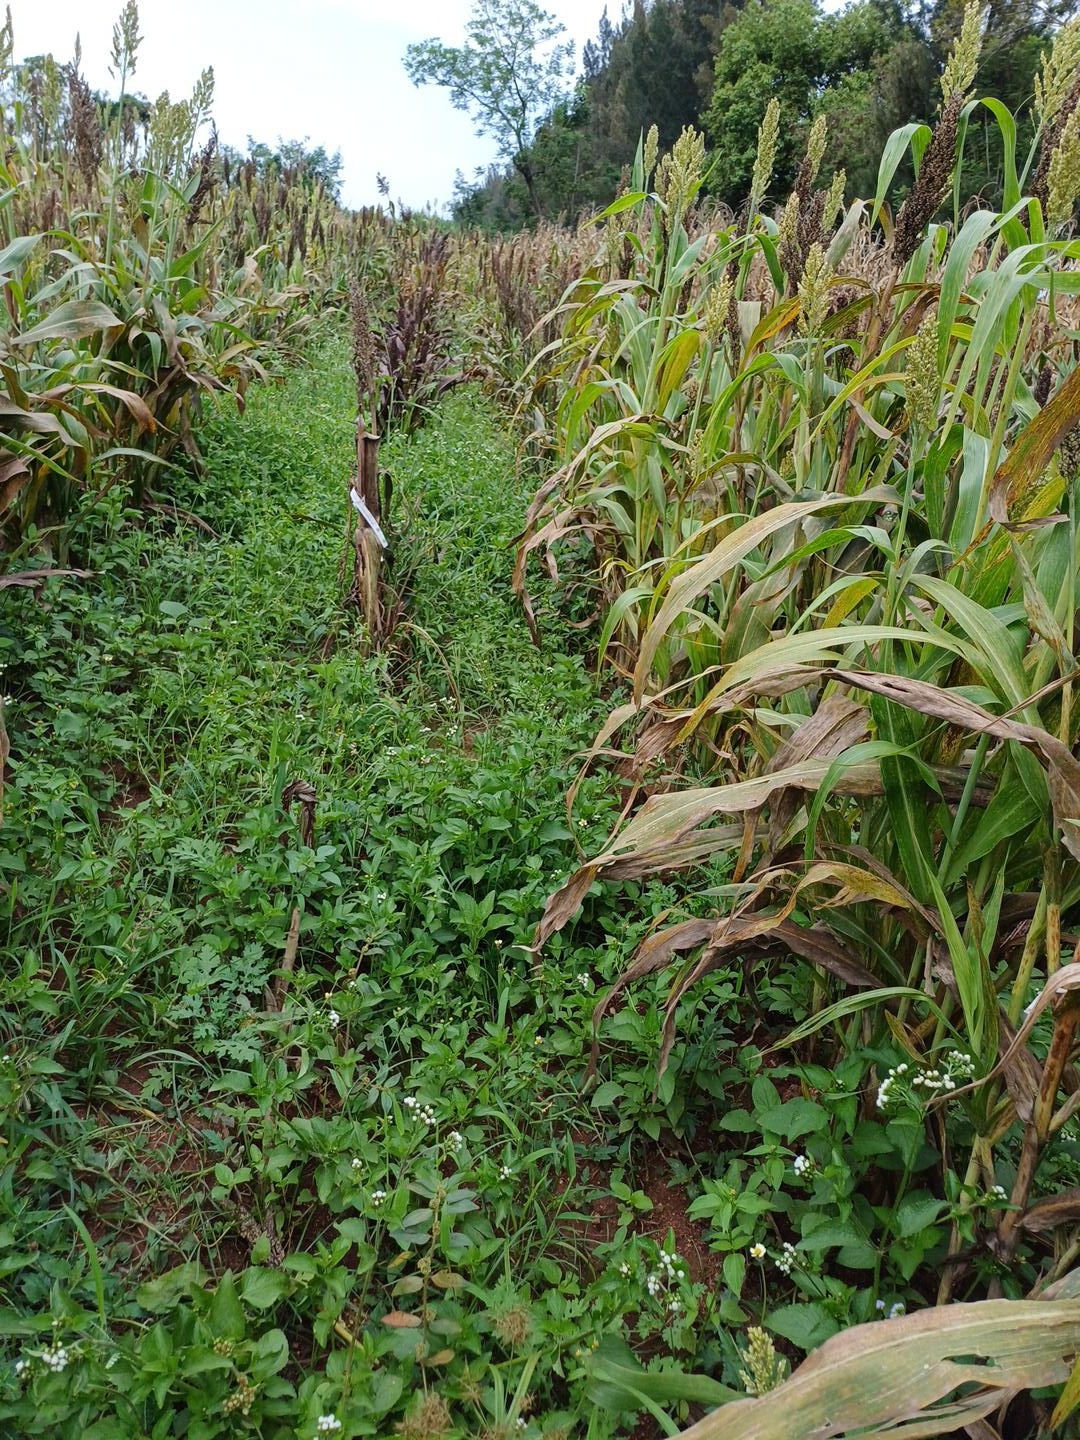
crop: sorghum
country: Kenya
